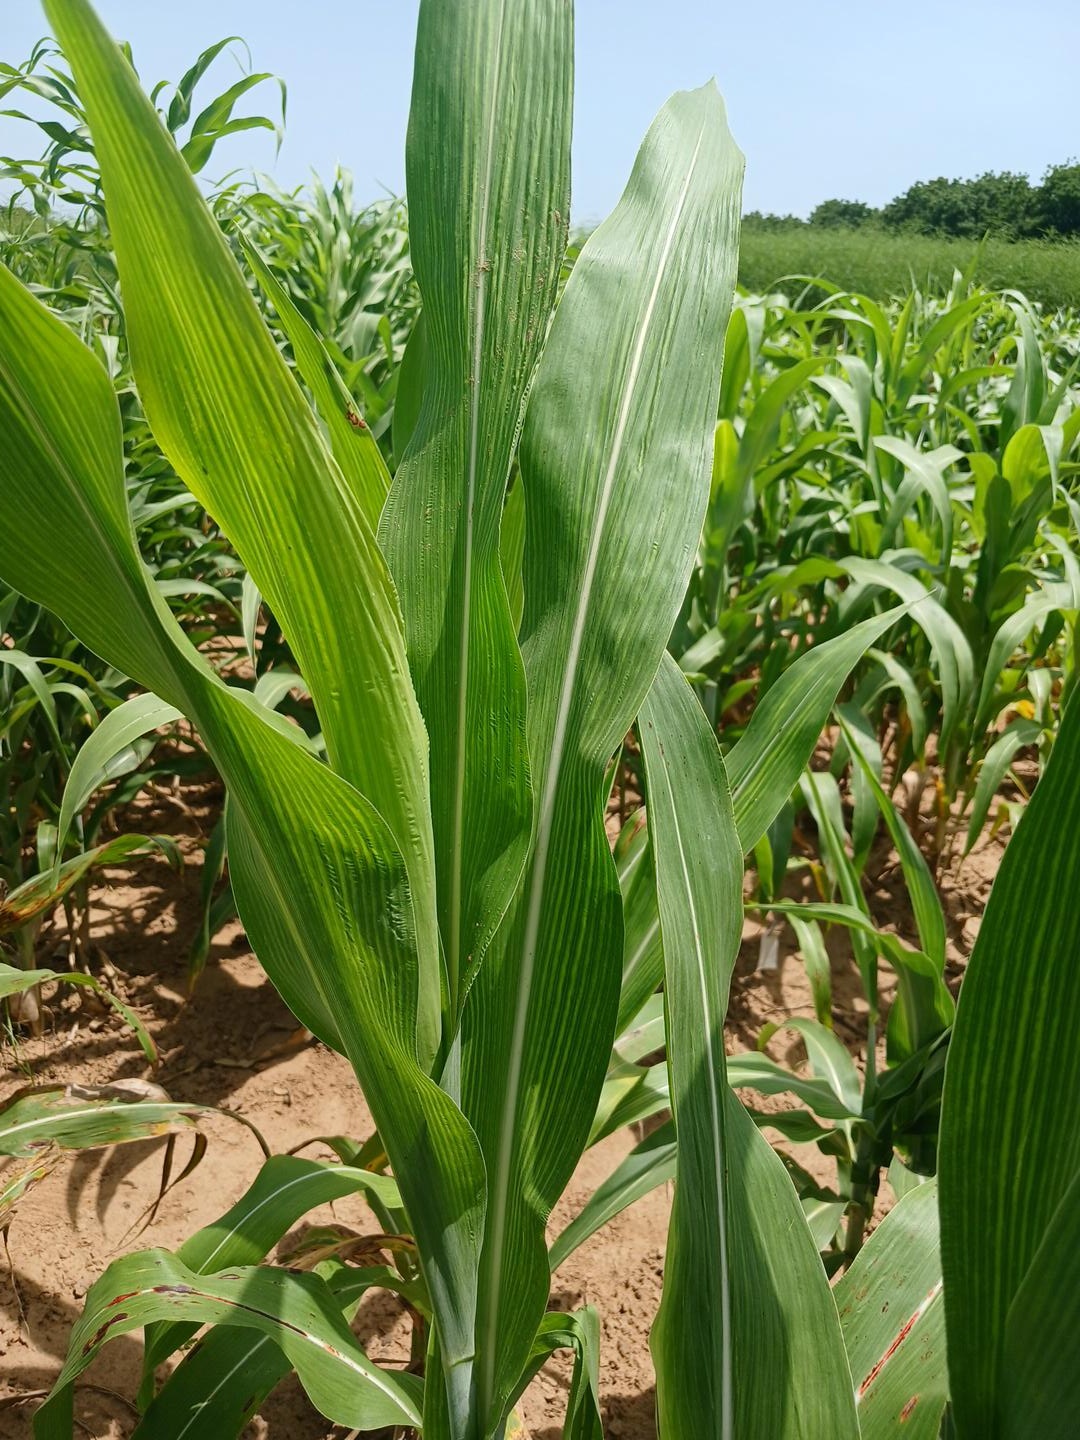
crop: sorghum
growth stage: vegetative
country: Senegal
